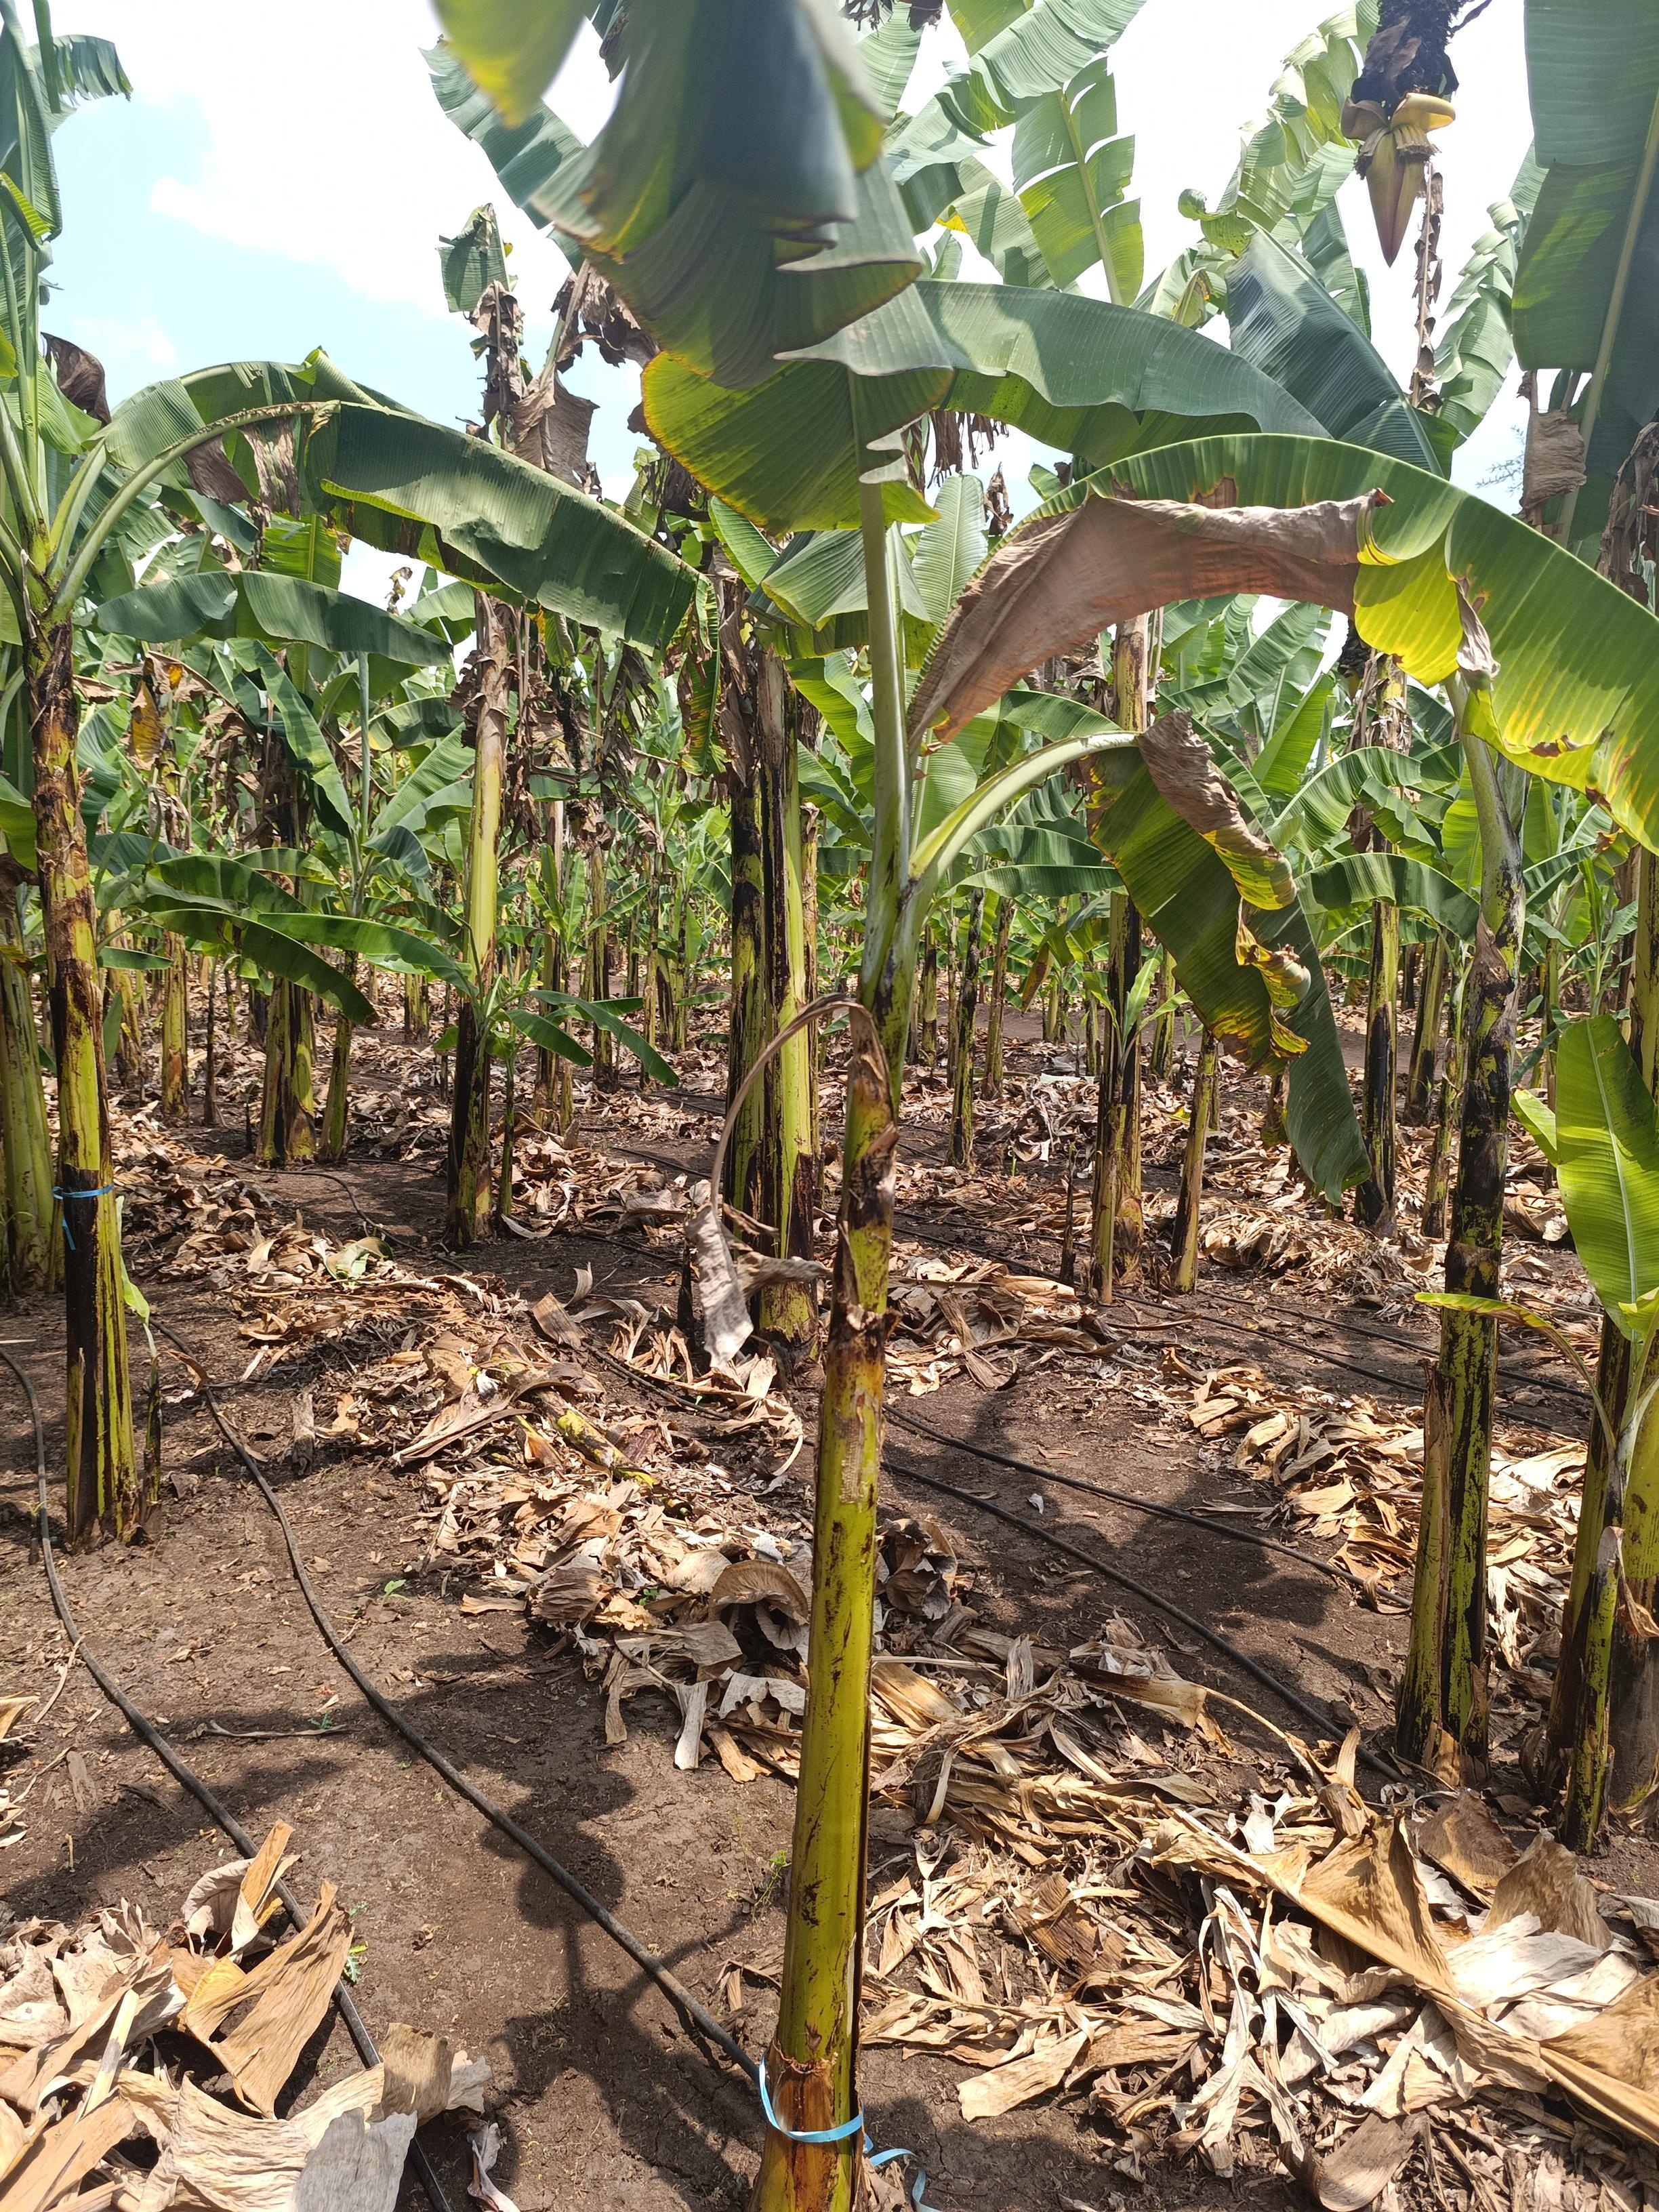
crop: banana
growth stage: vegetative
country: Tanzania
